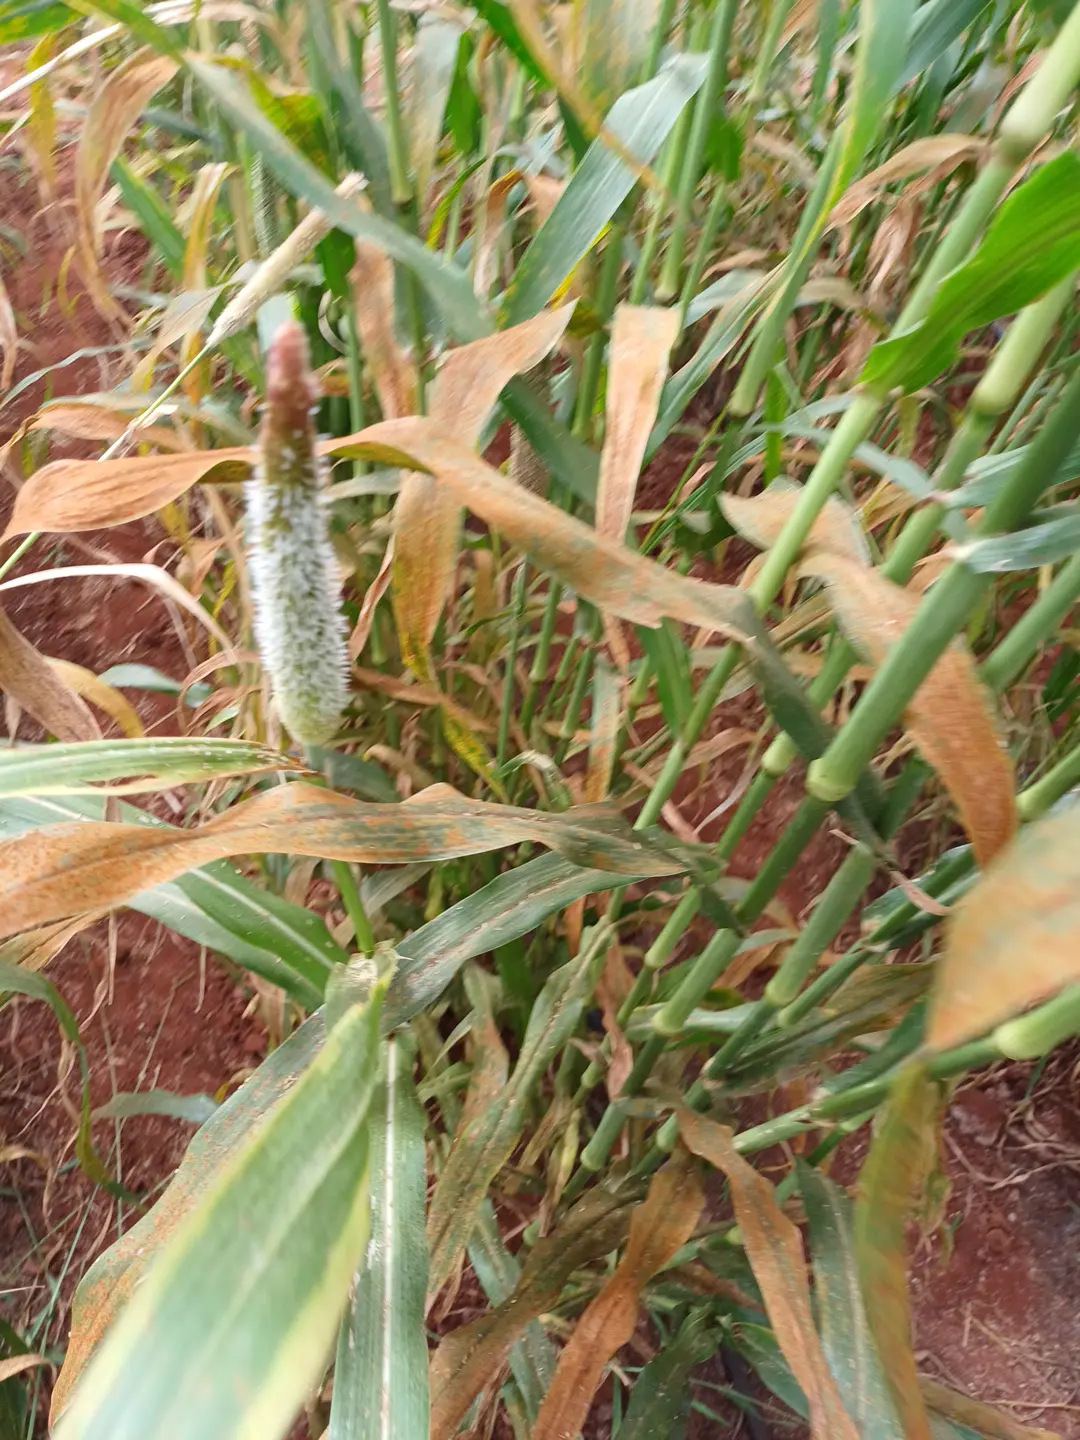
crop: pearl millet
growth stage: filling grain
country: Kenya
